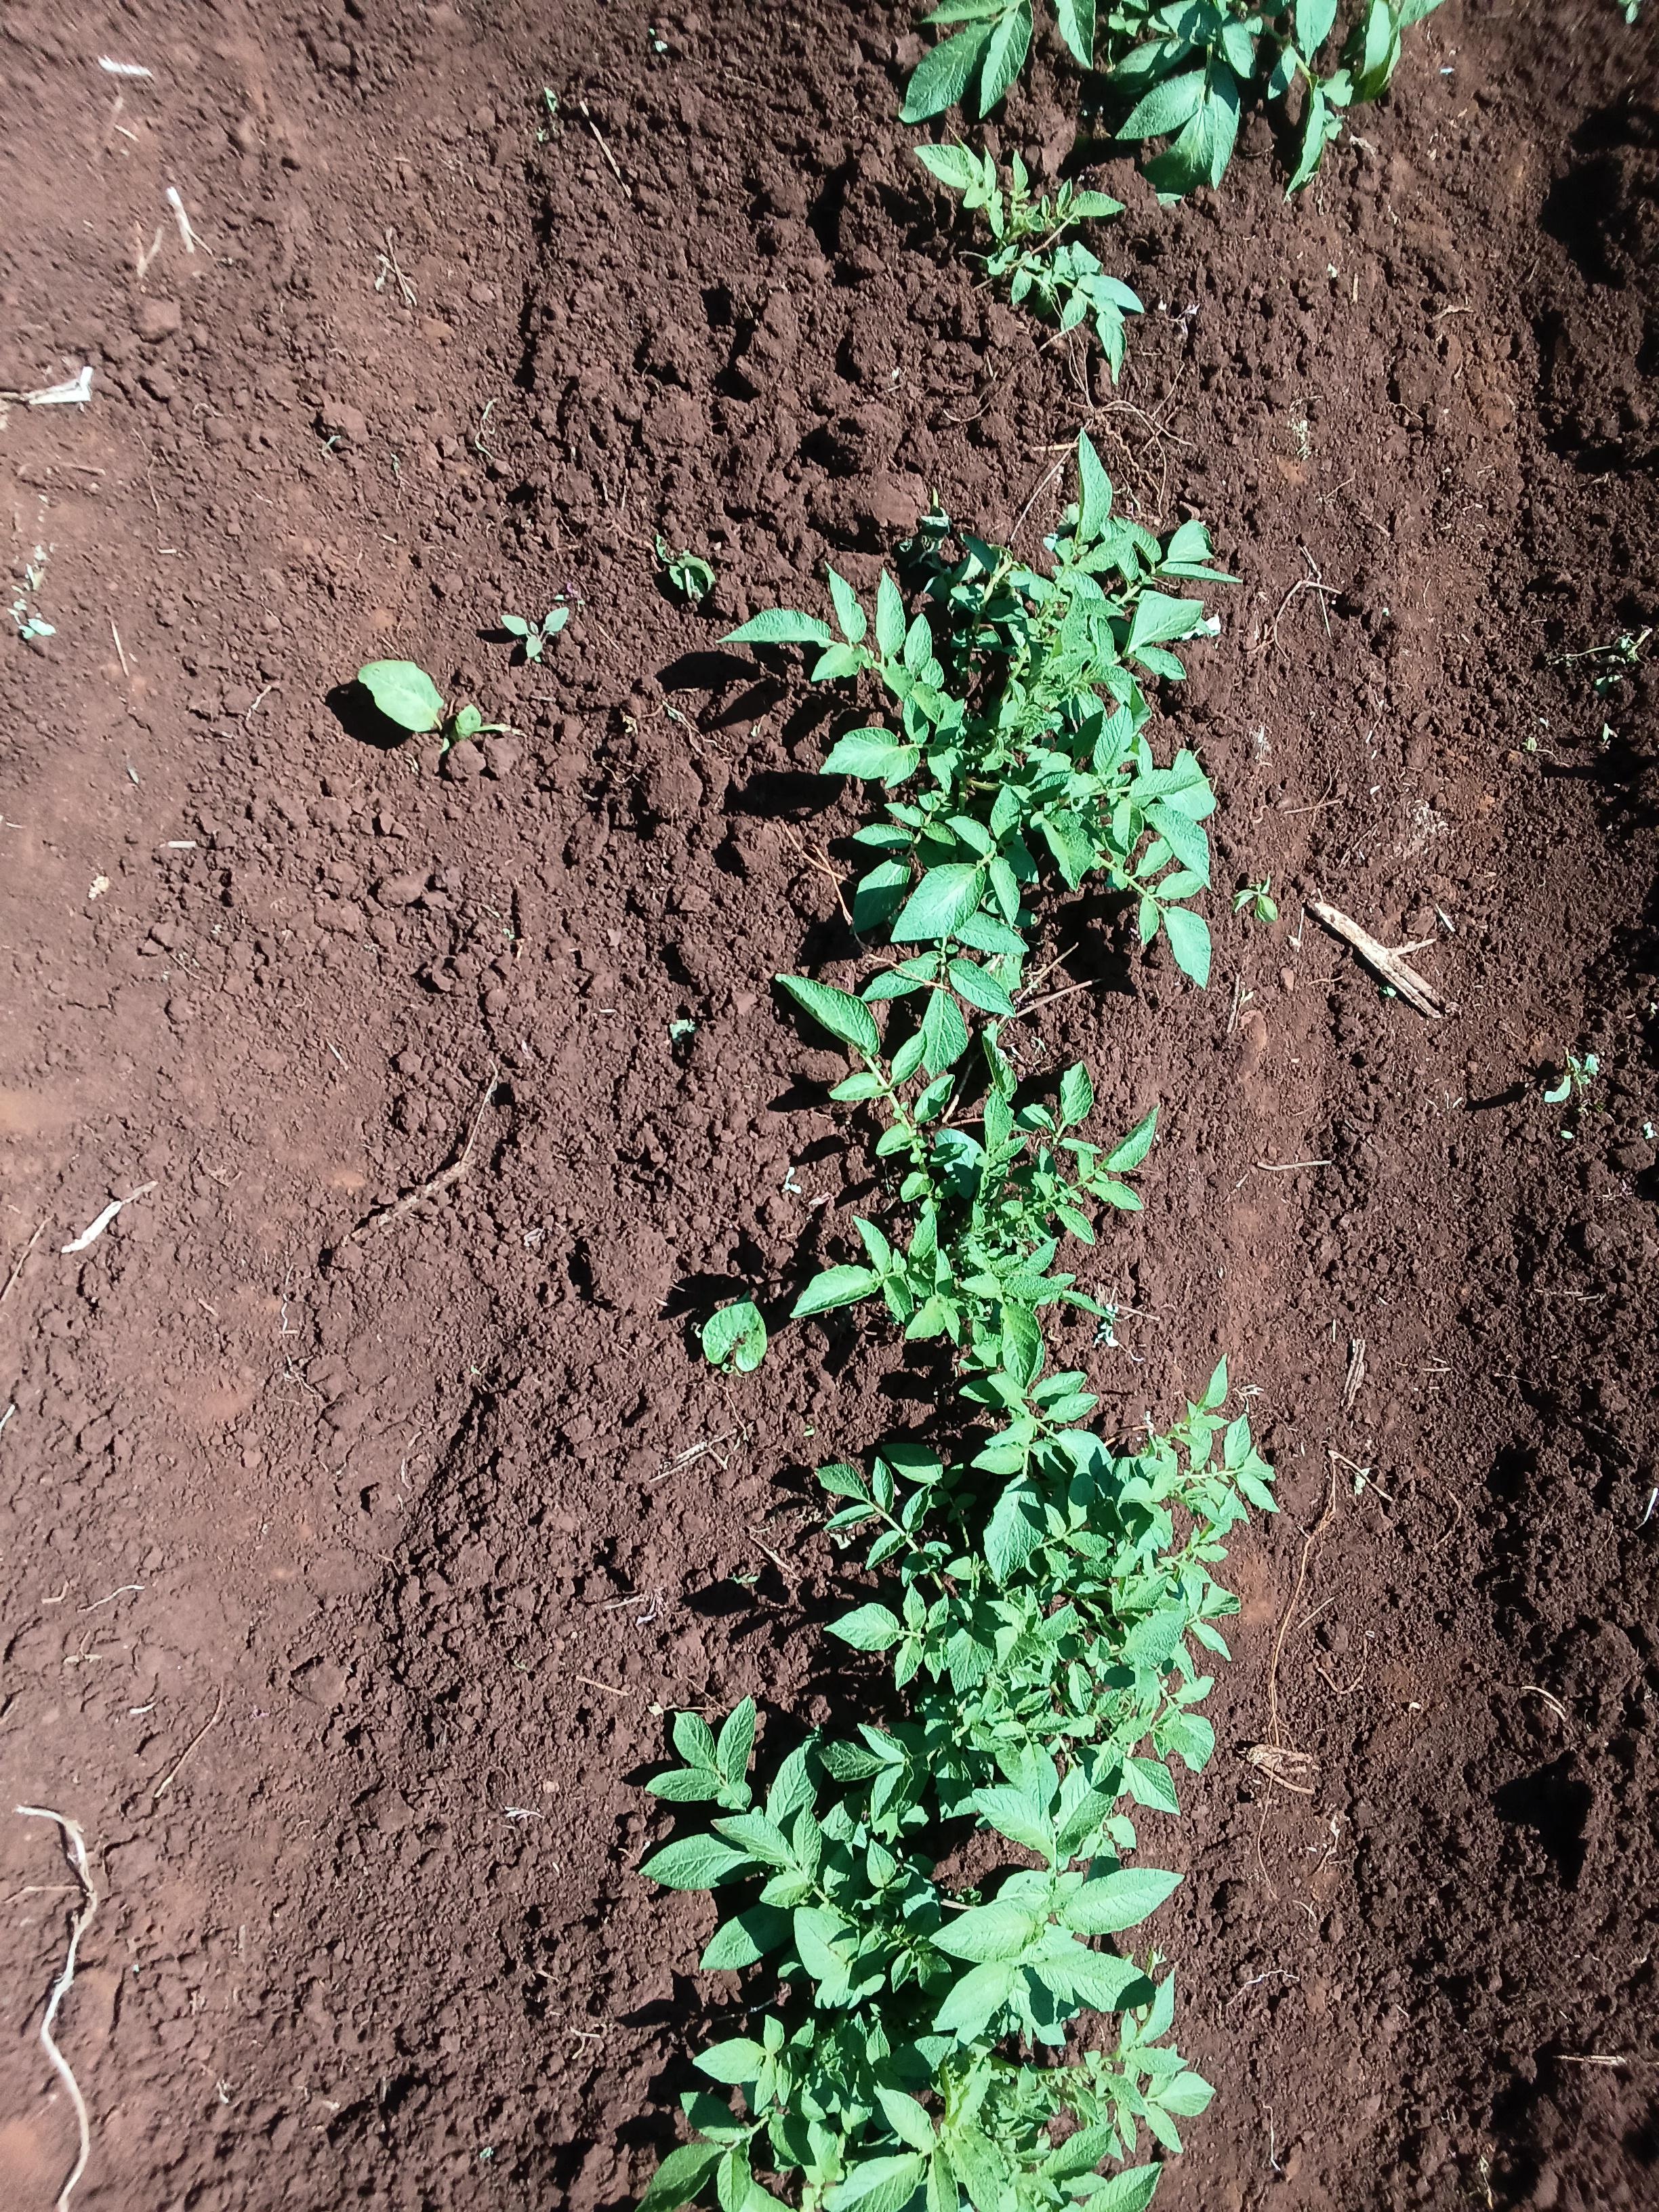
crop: potato
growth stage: vegetative
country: Kenya
